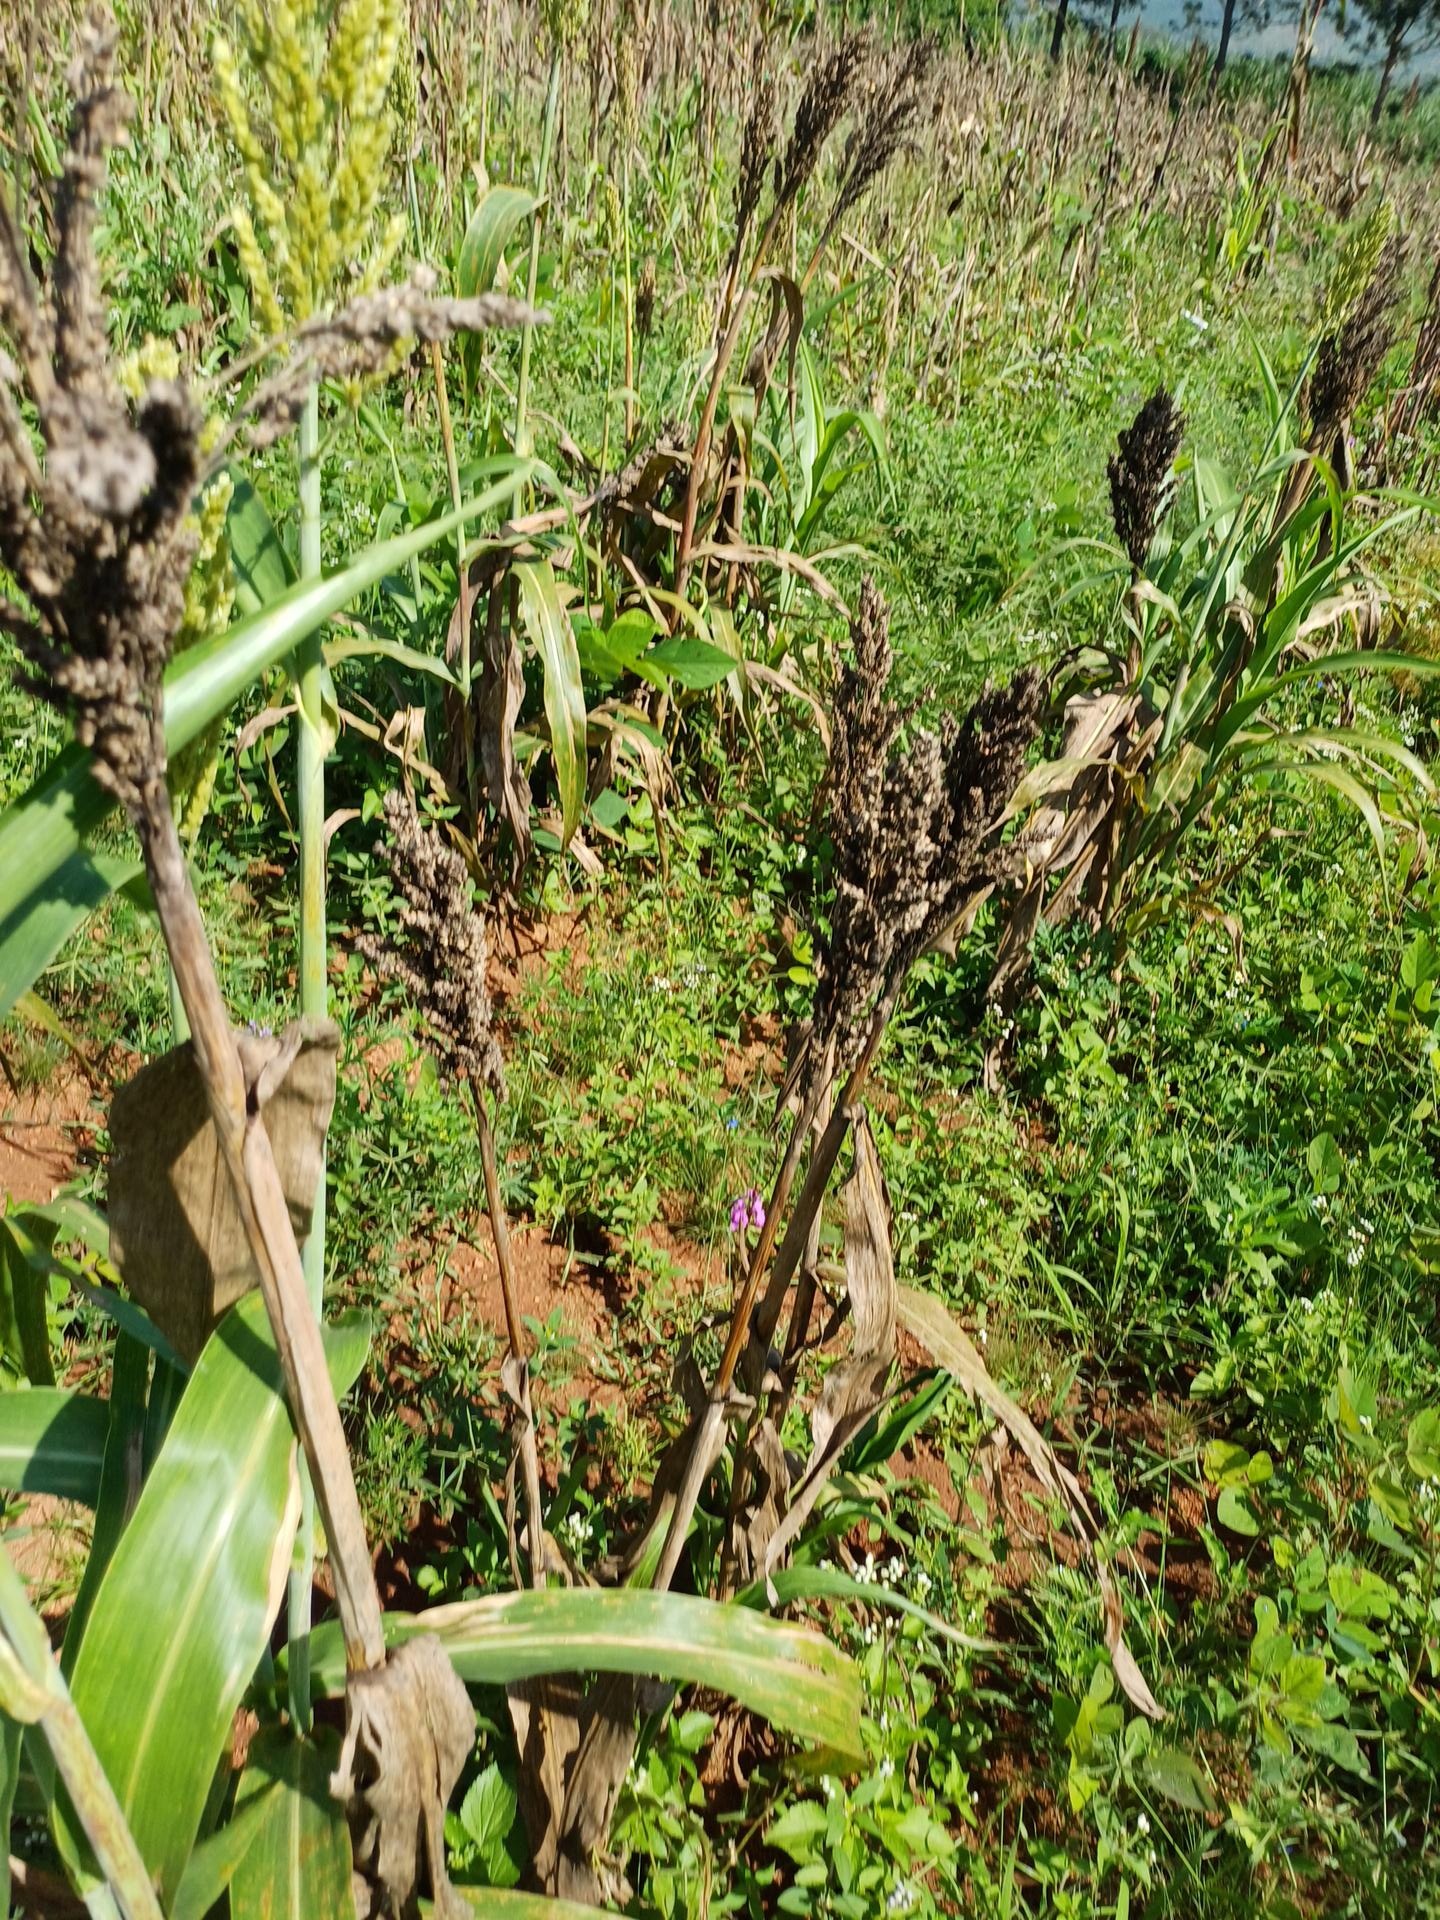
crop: sorghum
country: Kenya
